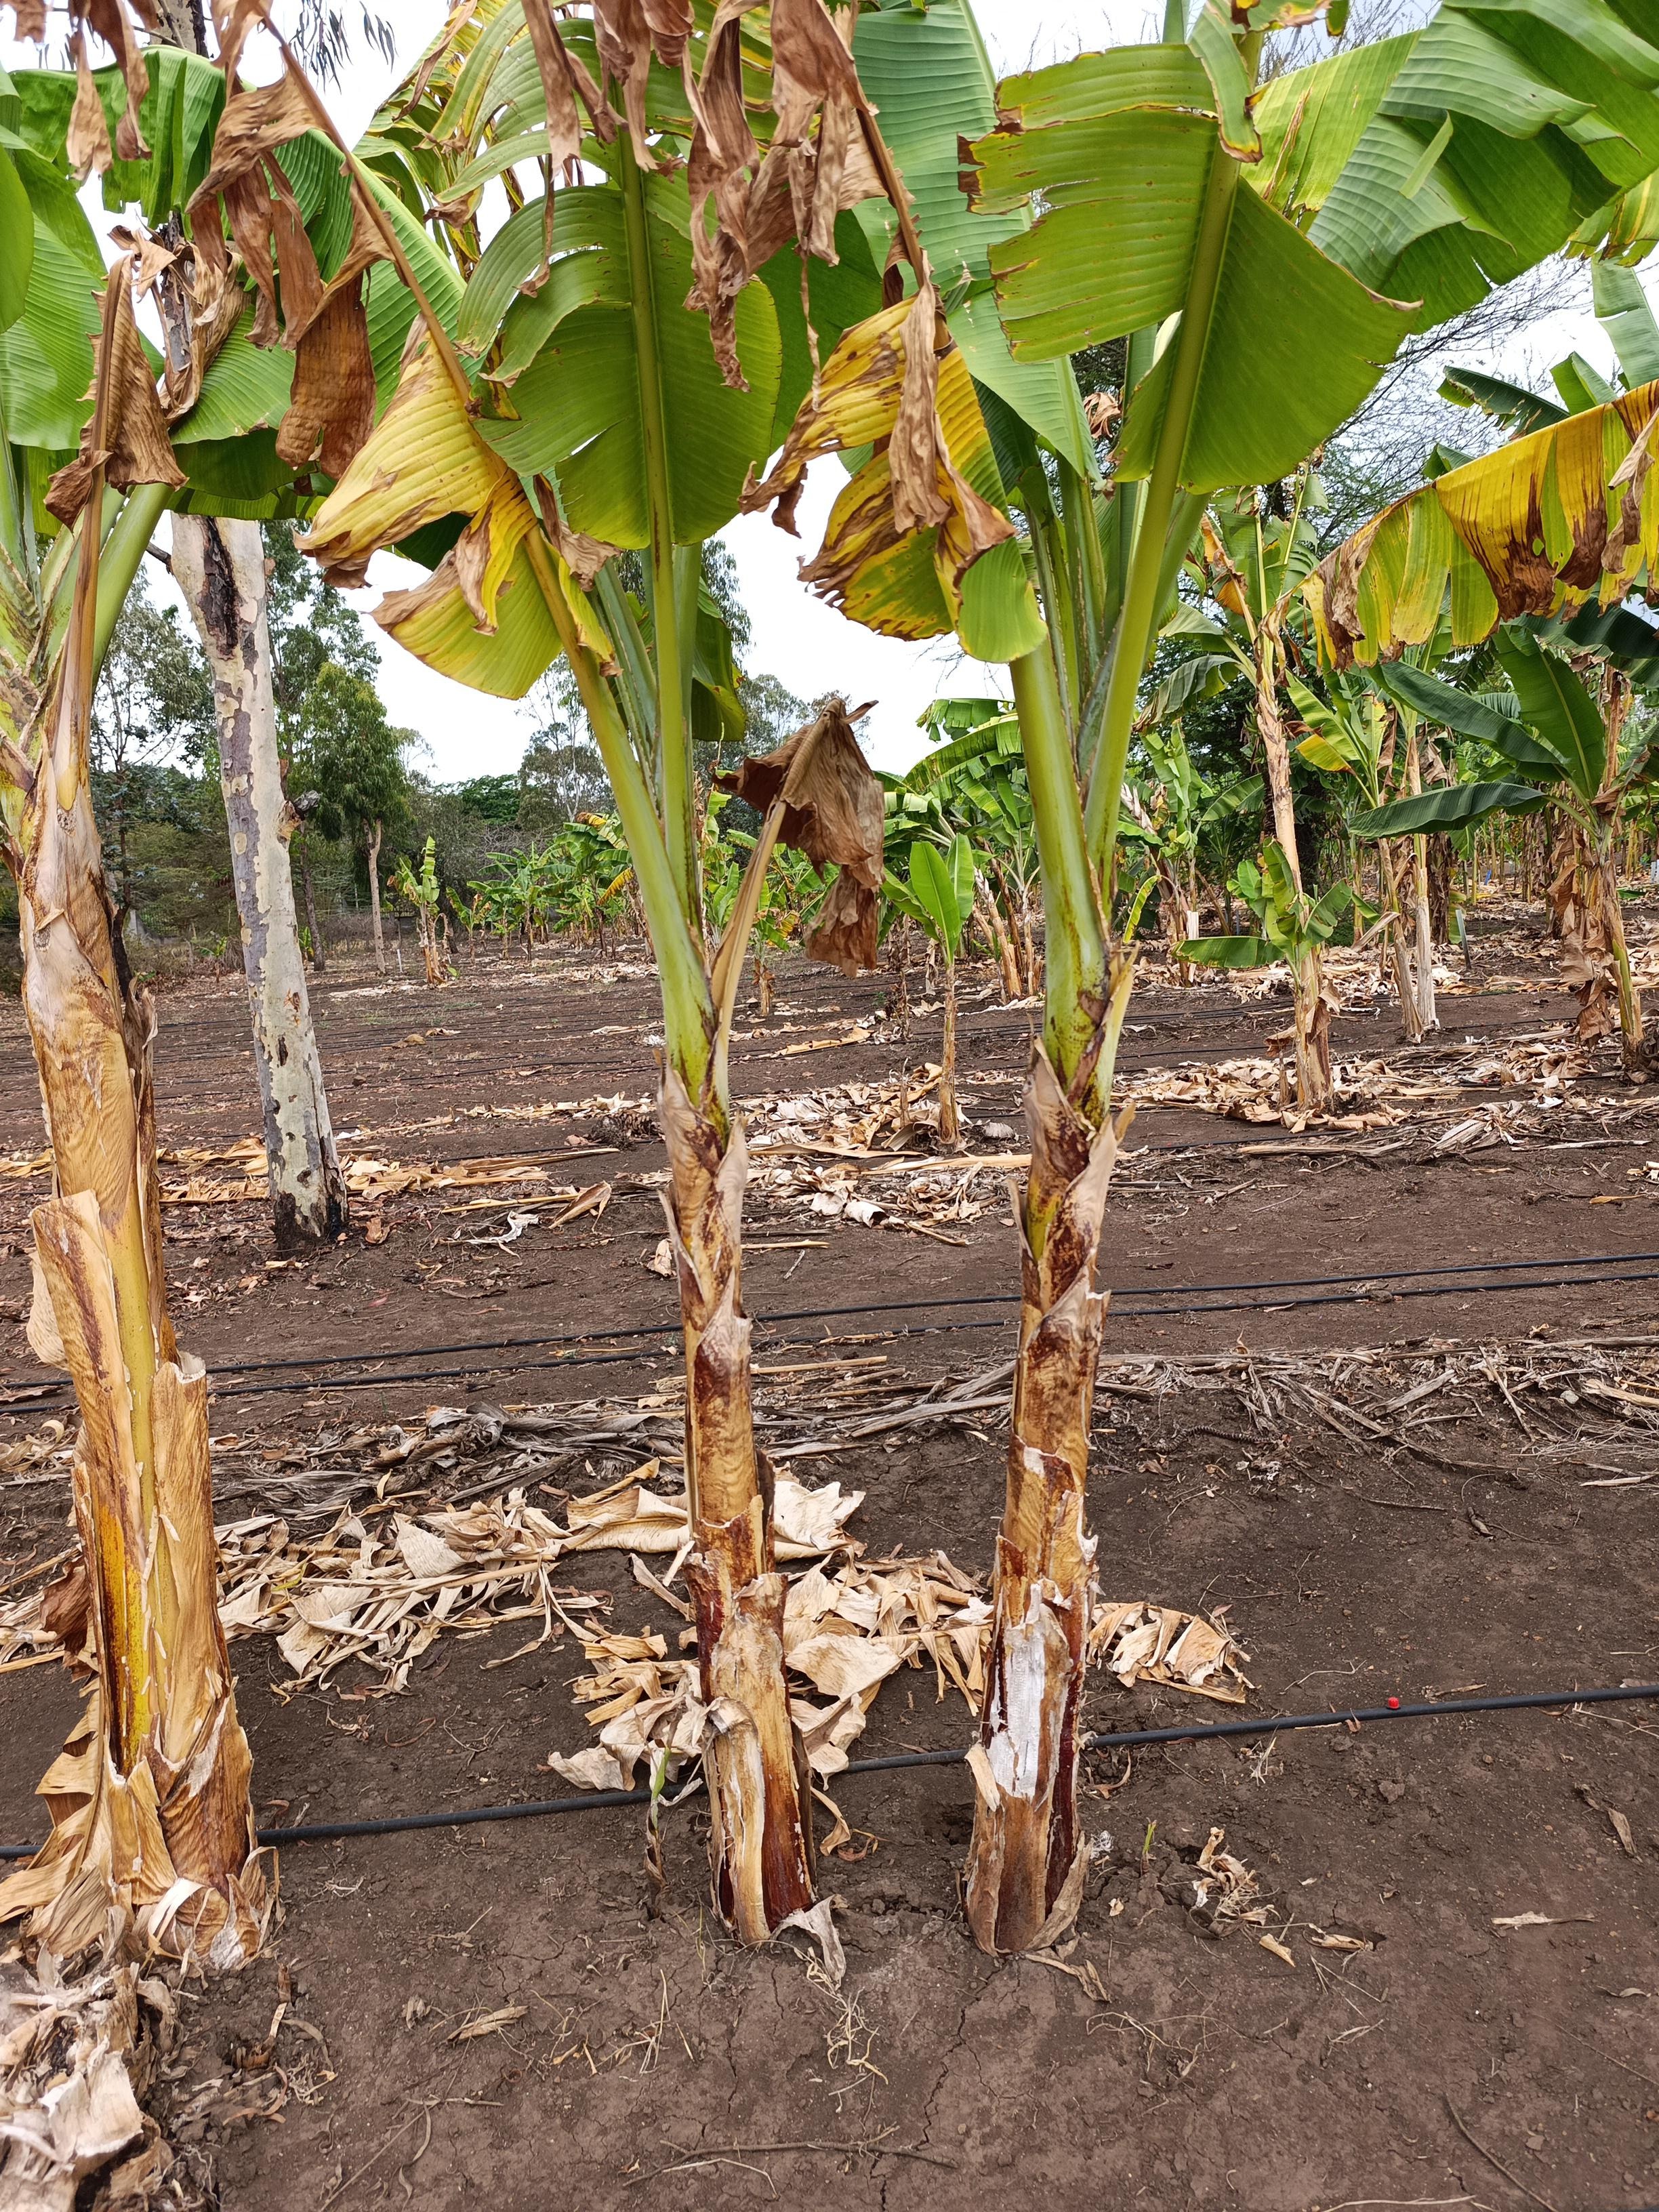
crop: banana
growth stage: vegetative
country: Tanzania
